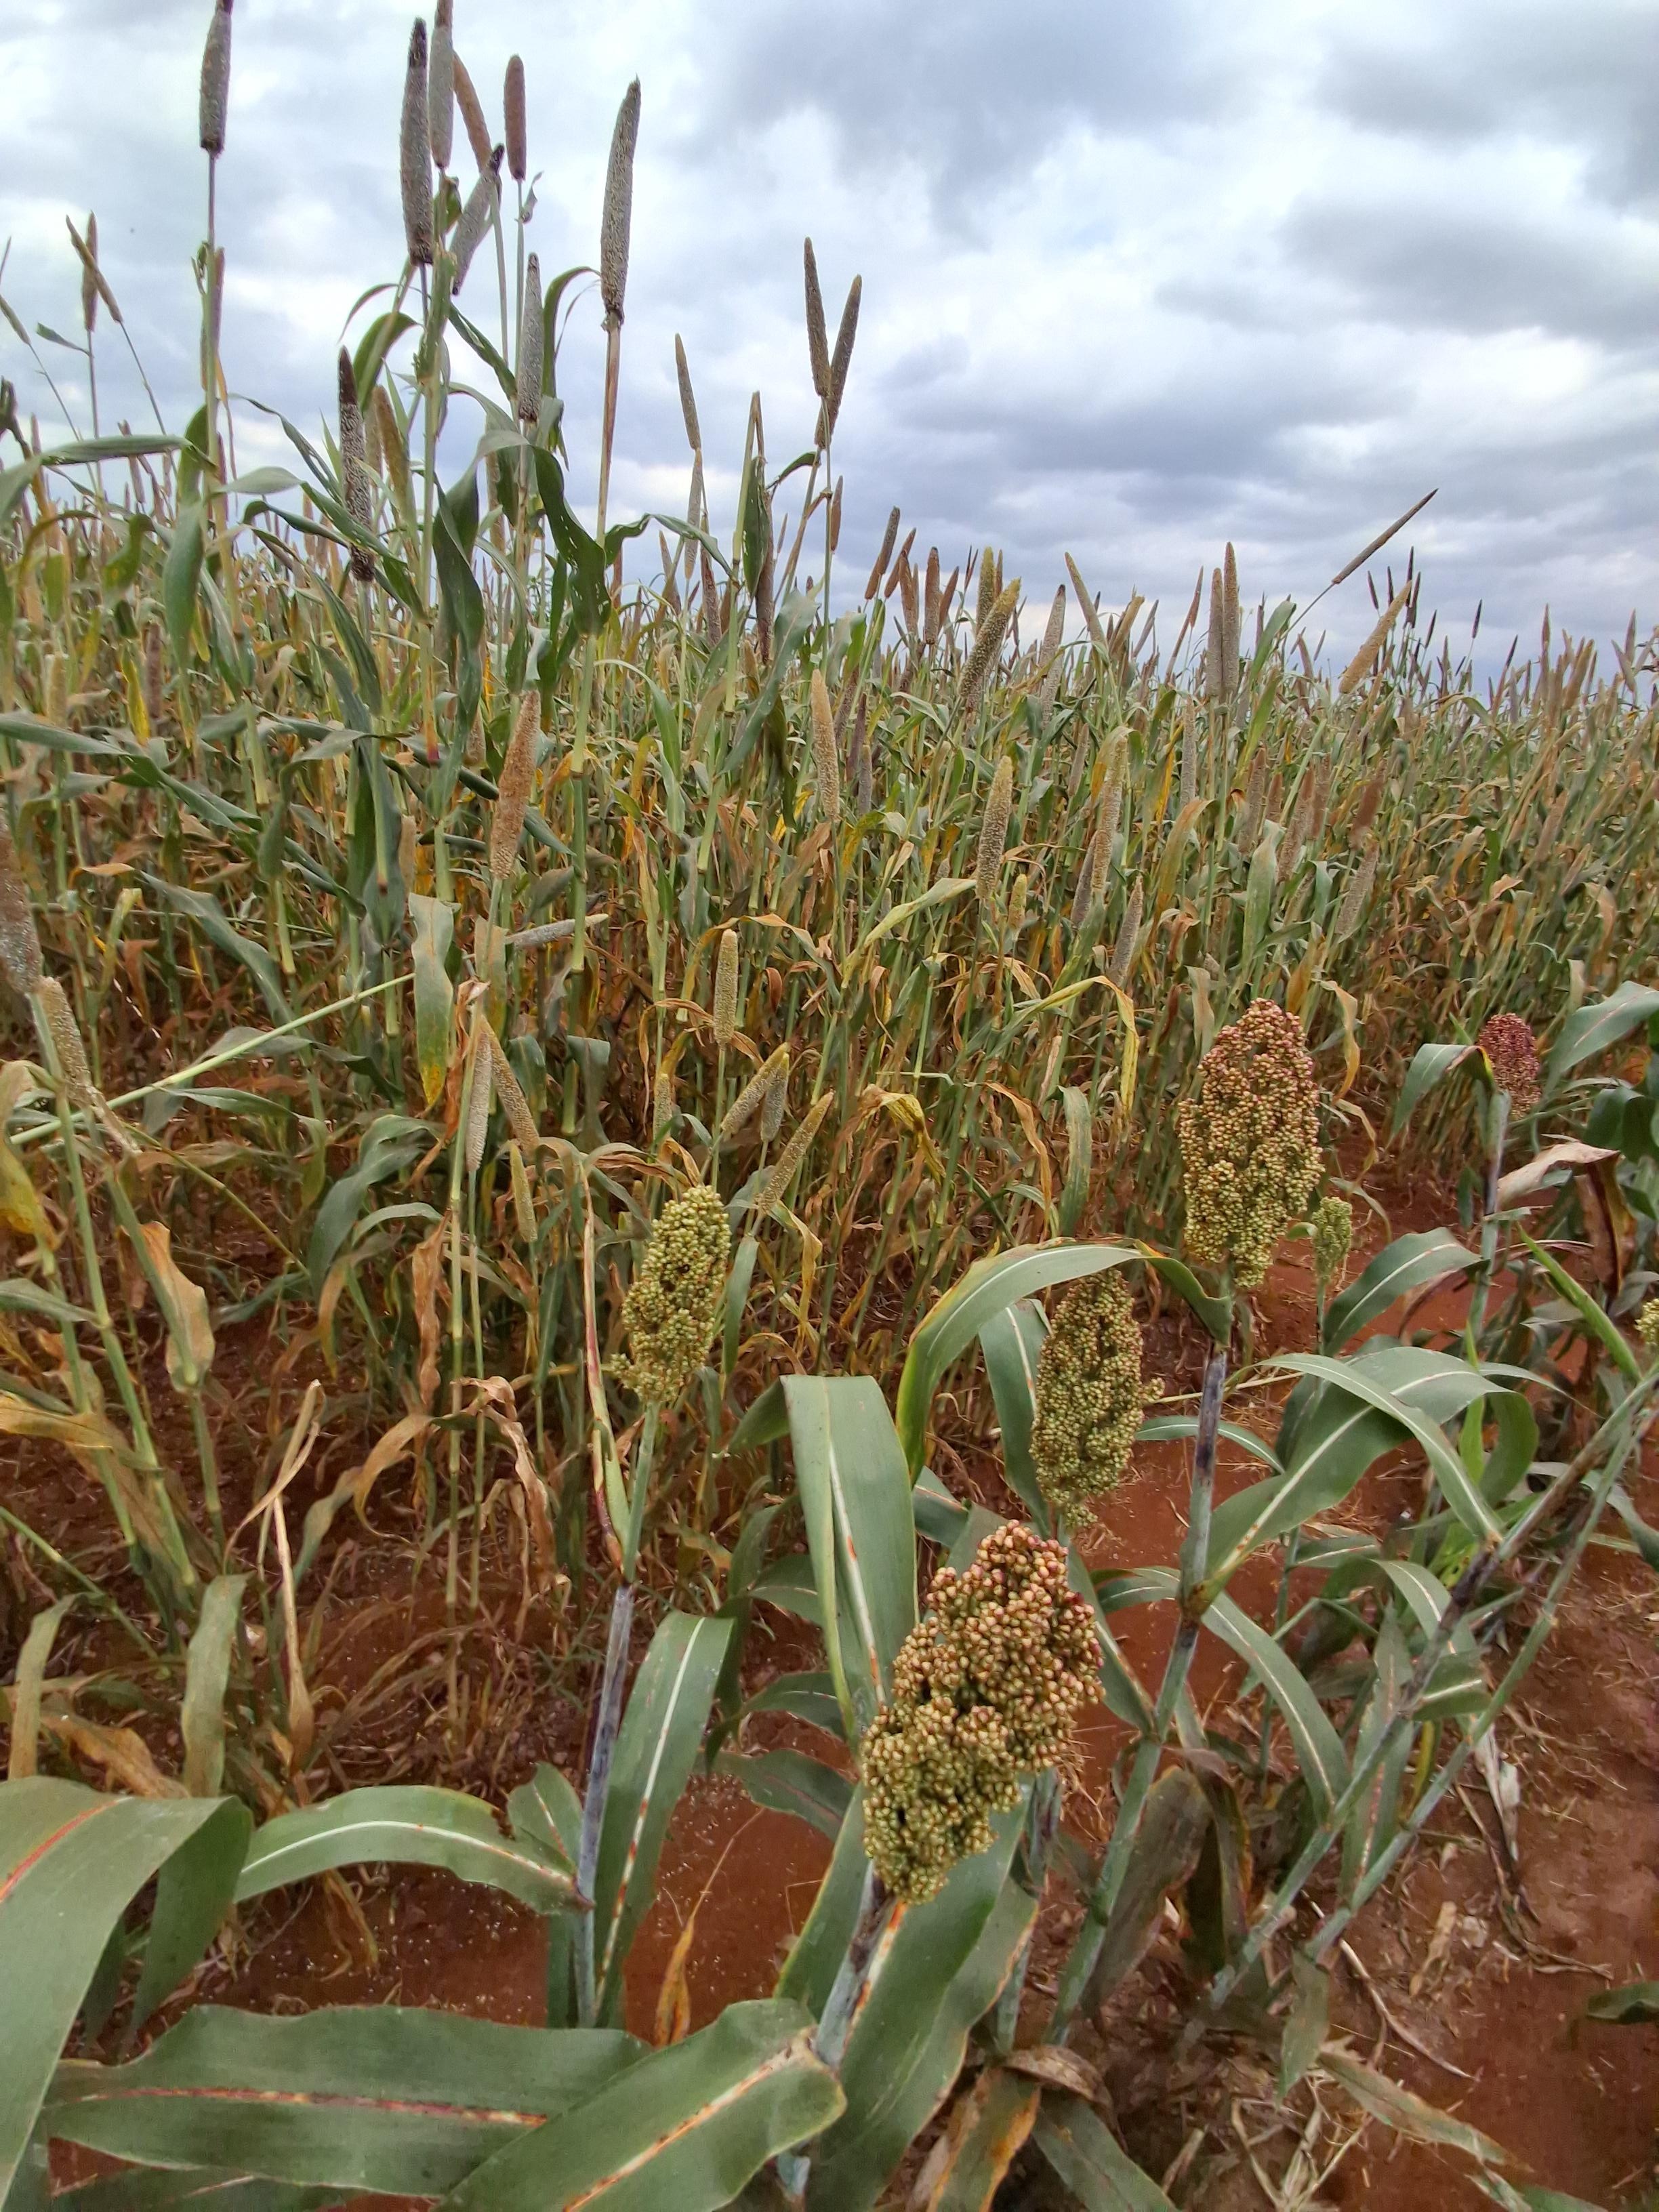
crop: sorghum
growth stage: filling grain
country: Kenya
